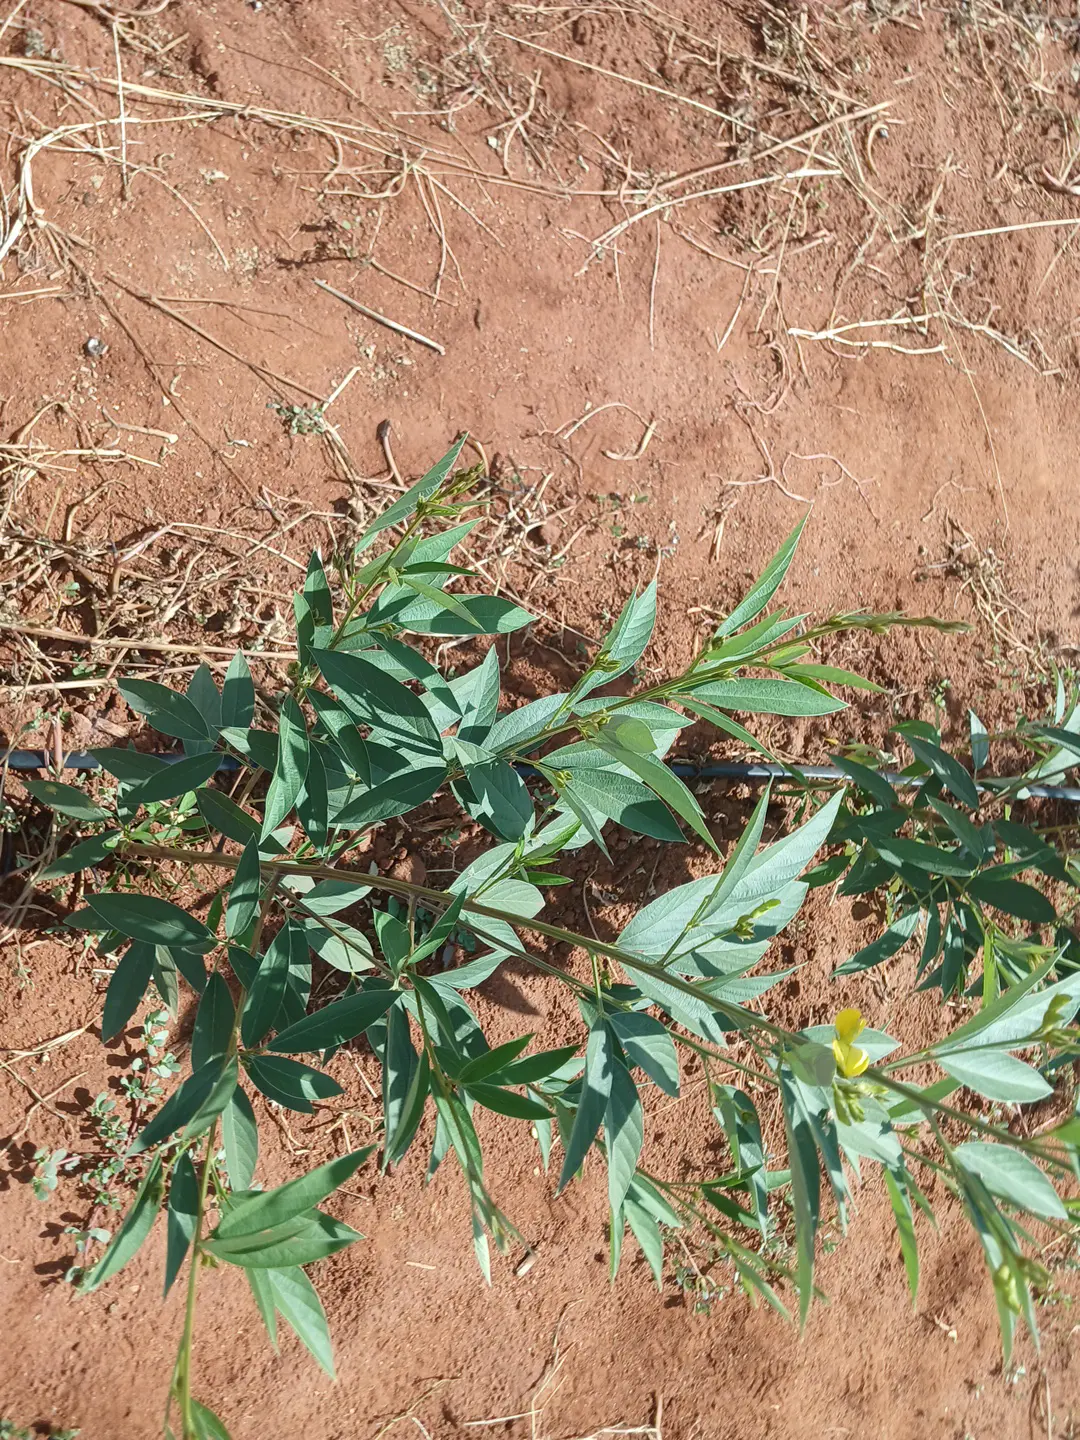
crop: pigeonpea
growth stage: flowering
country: Kenya
